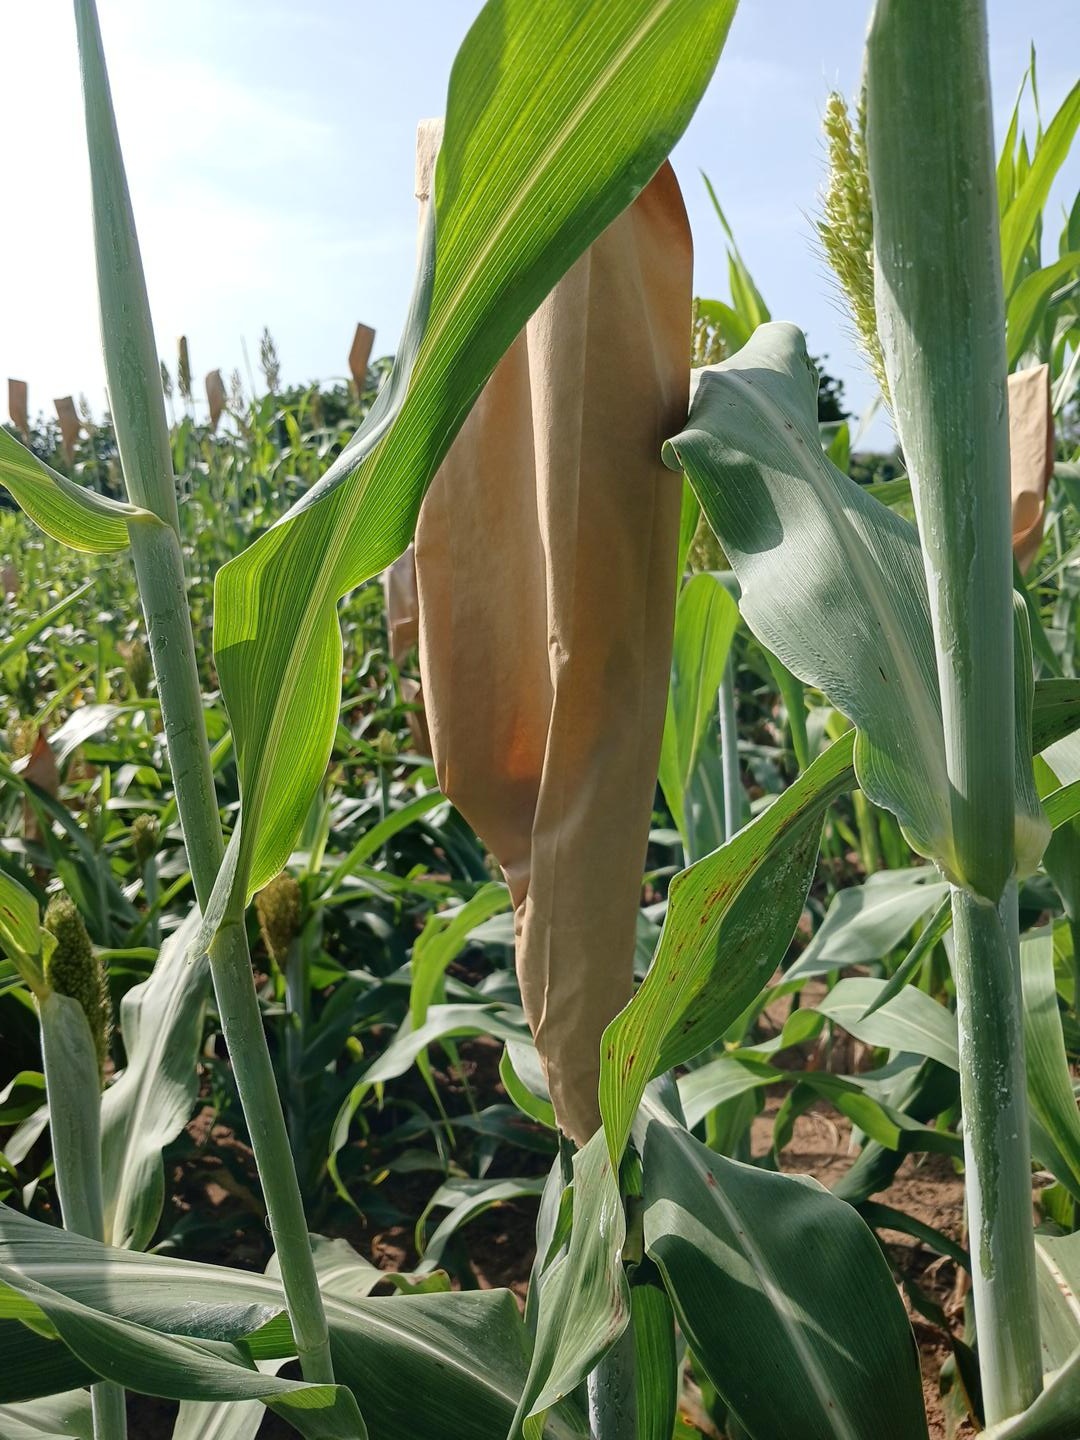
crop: sorghum
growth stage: heading tuber
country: Senegal
